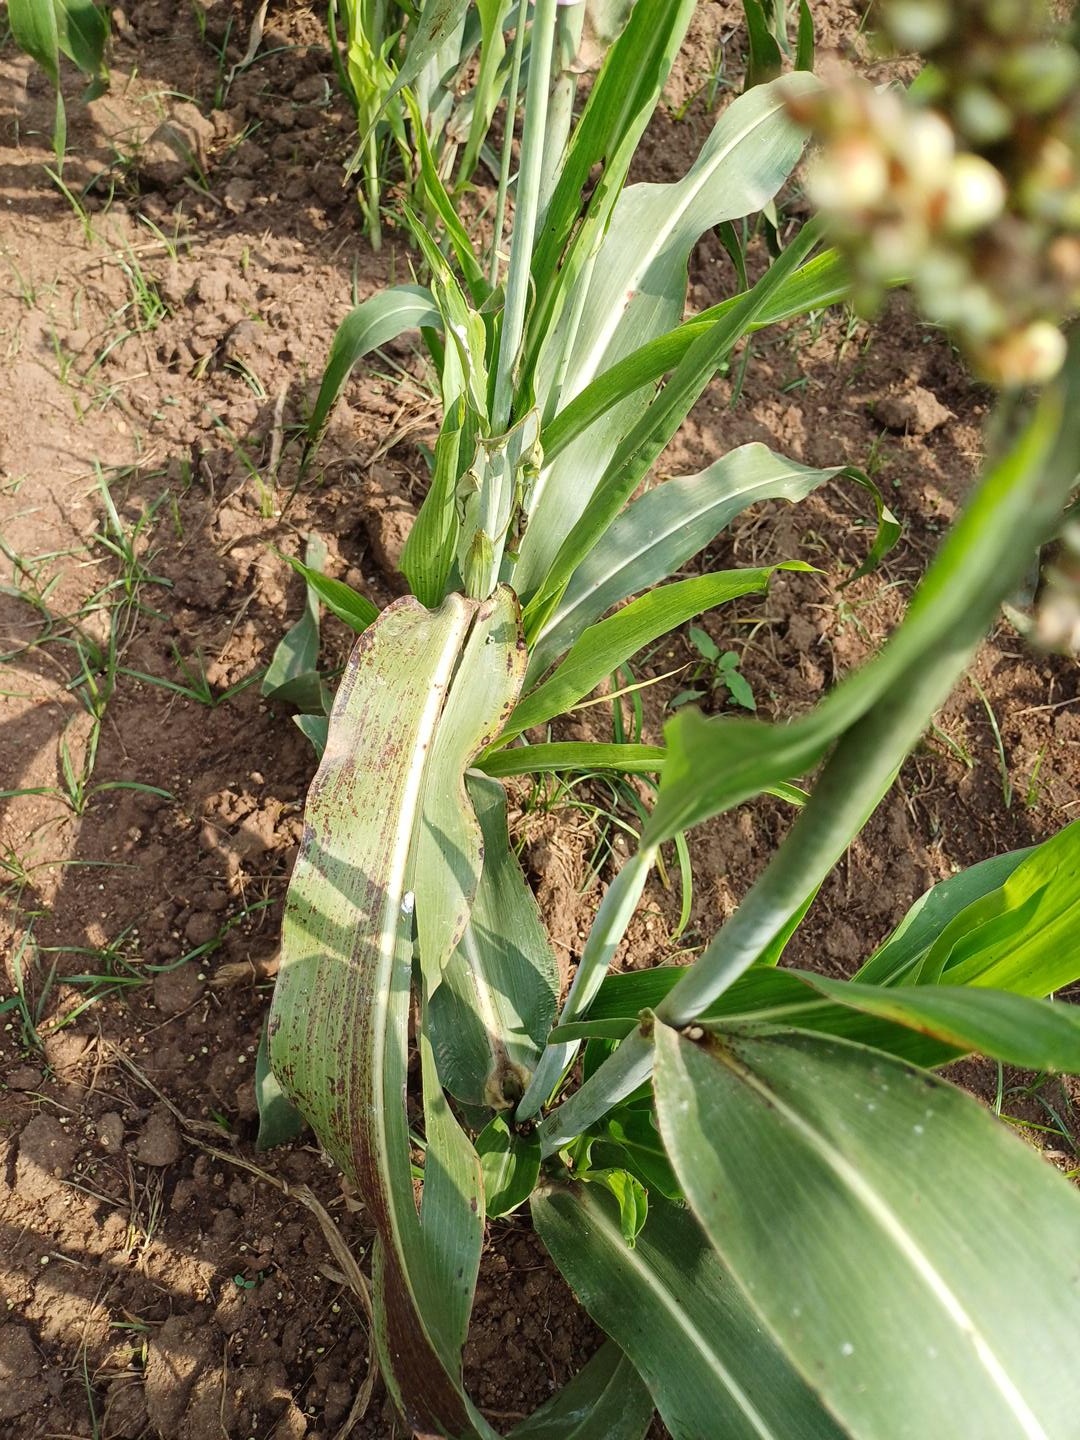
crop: sorghum
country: Kenya
